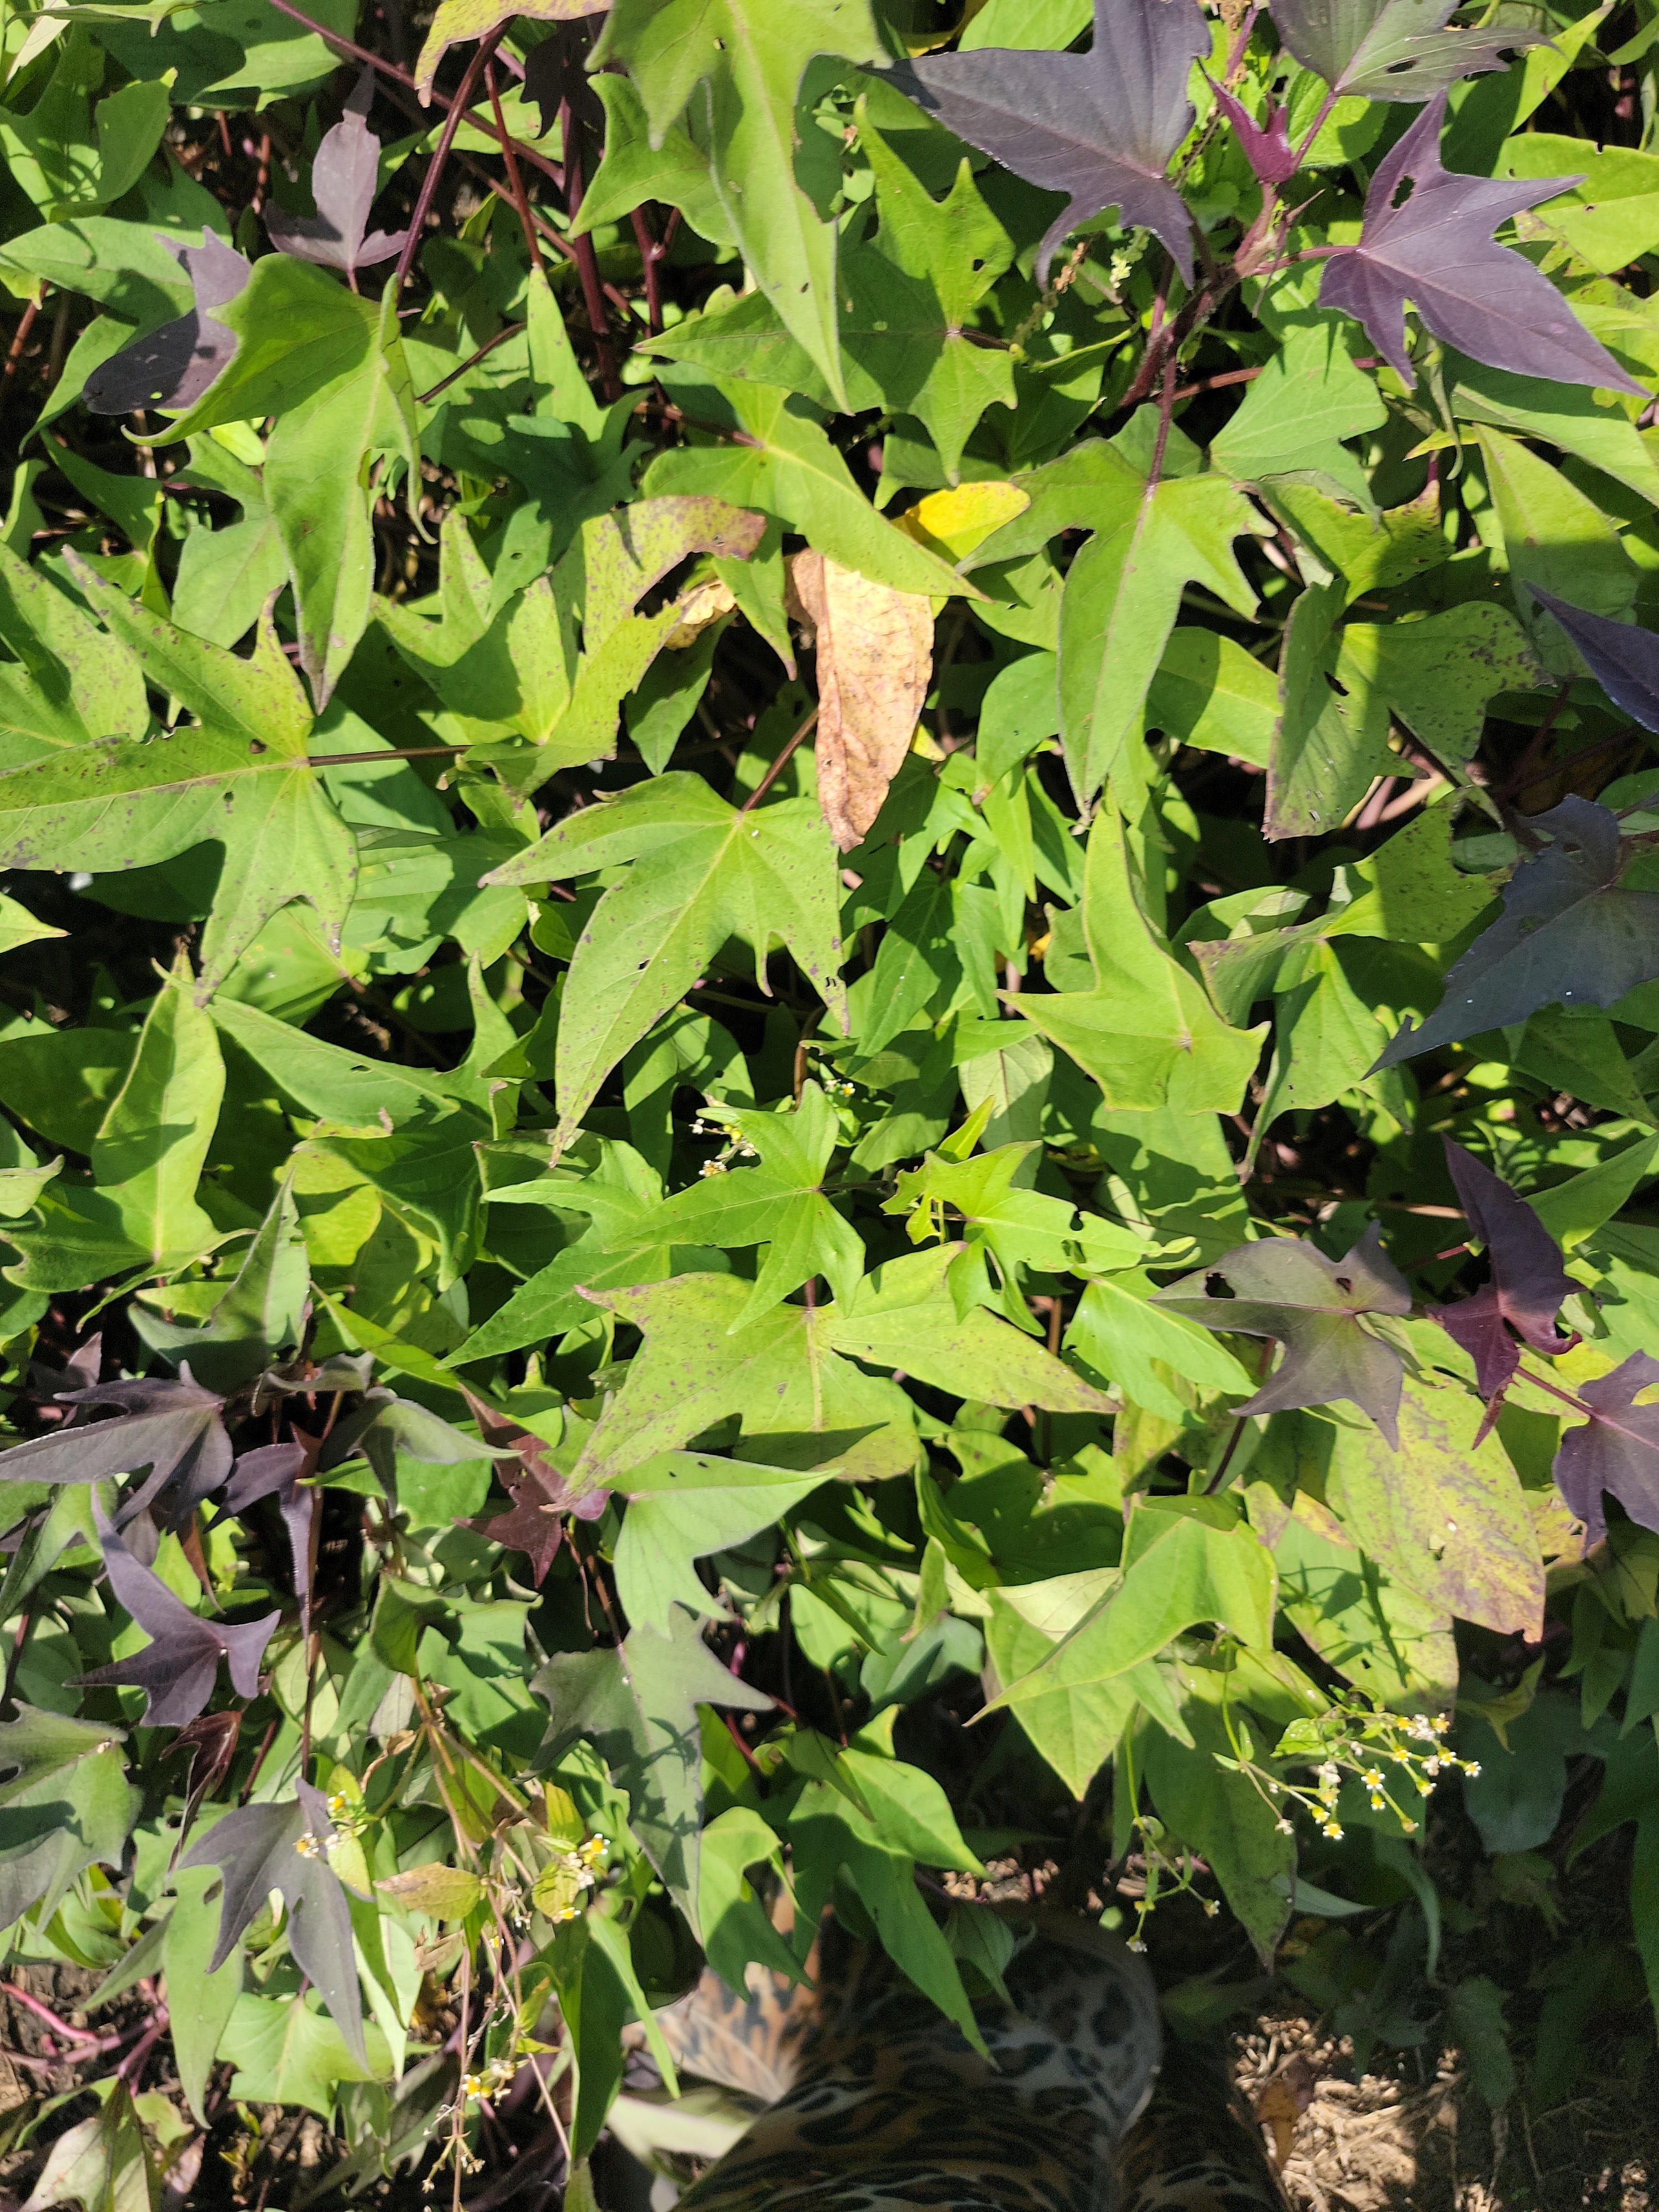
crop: sweet potato
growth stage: flowering
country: Tanzania
